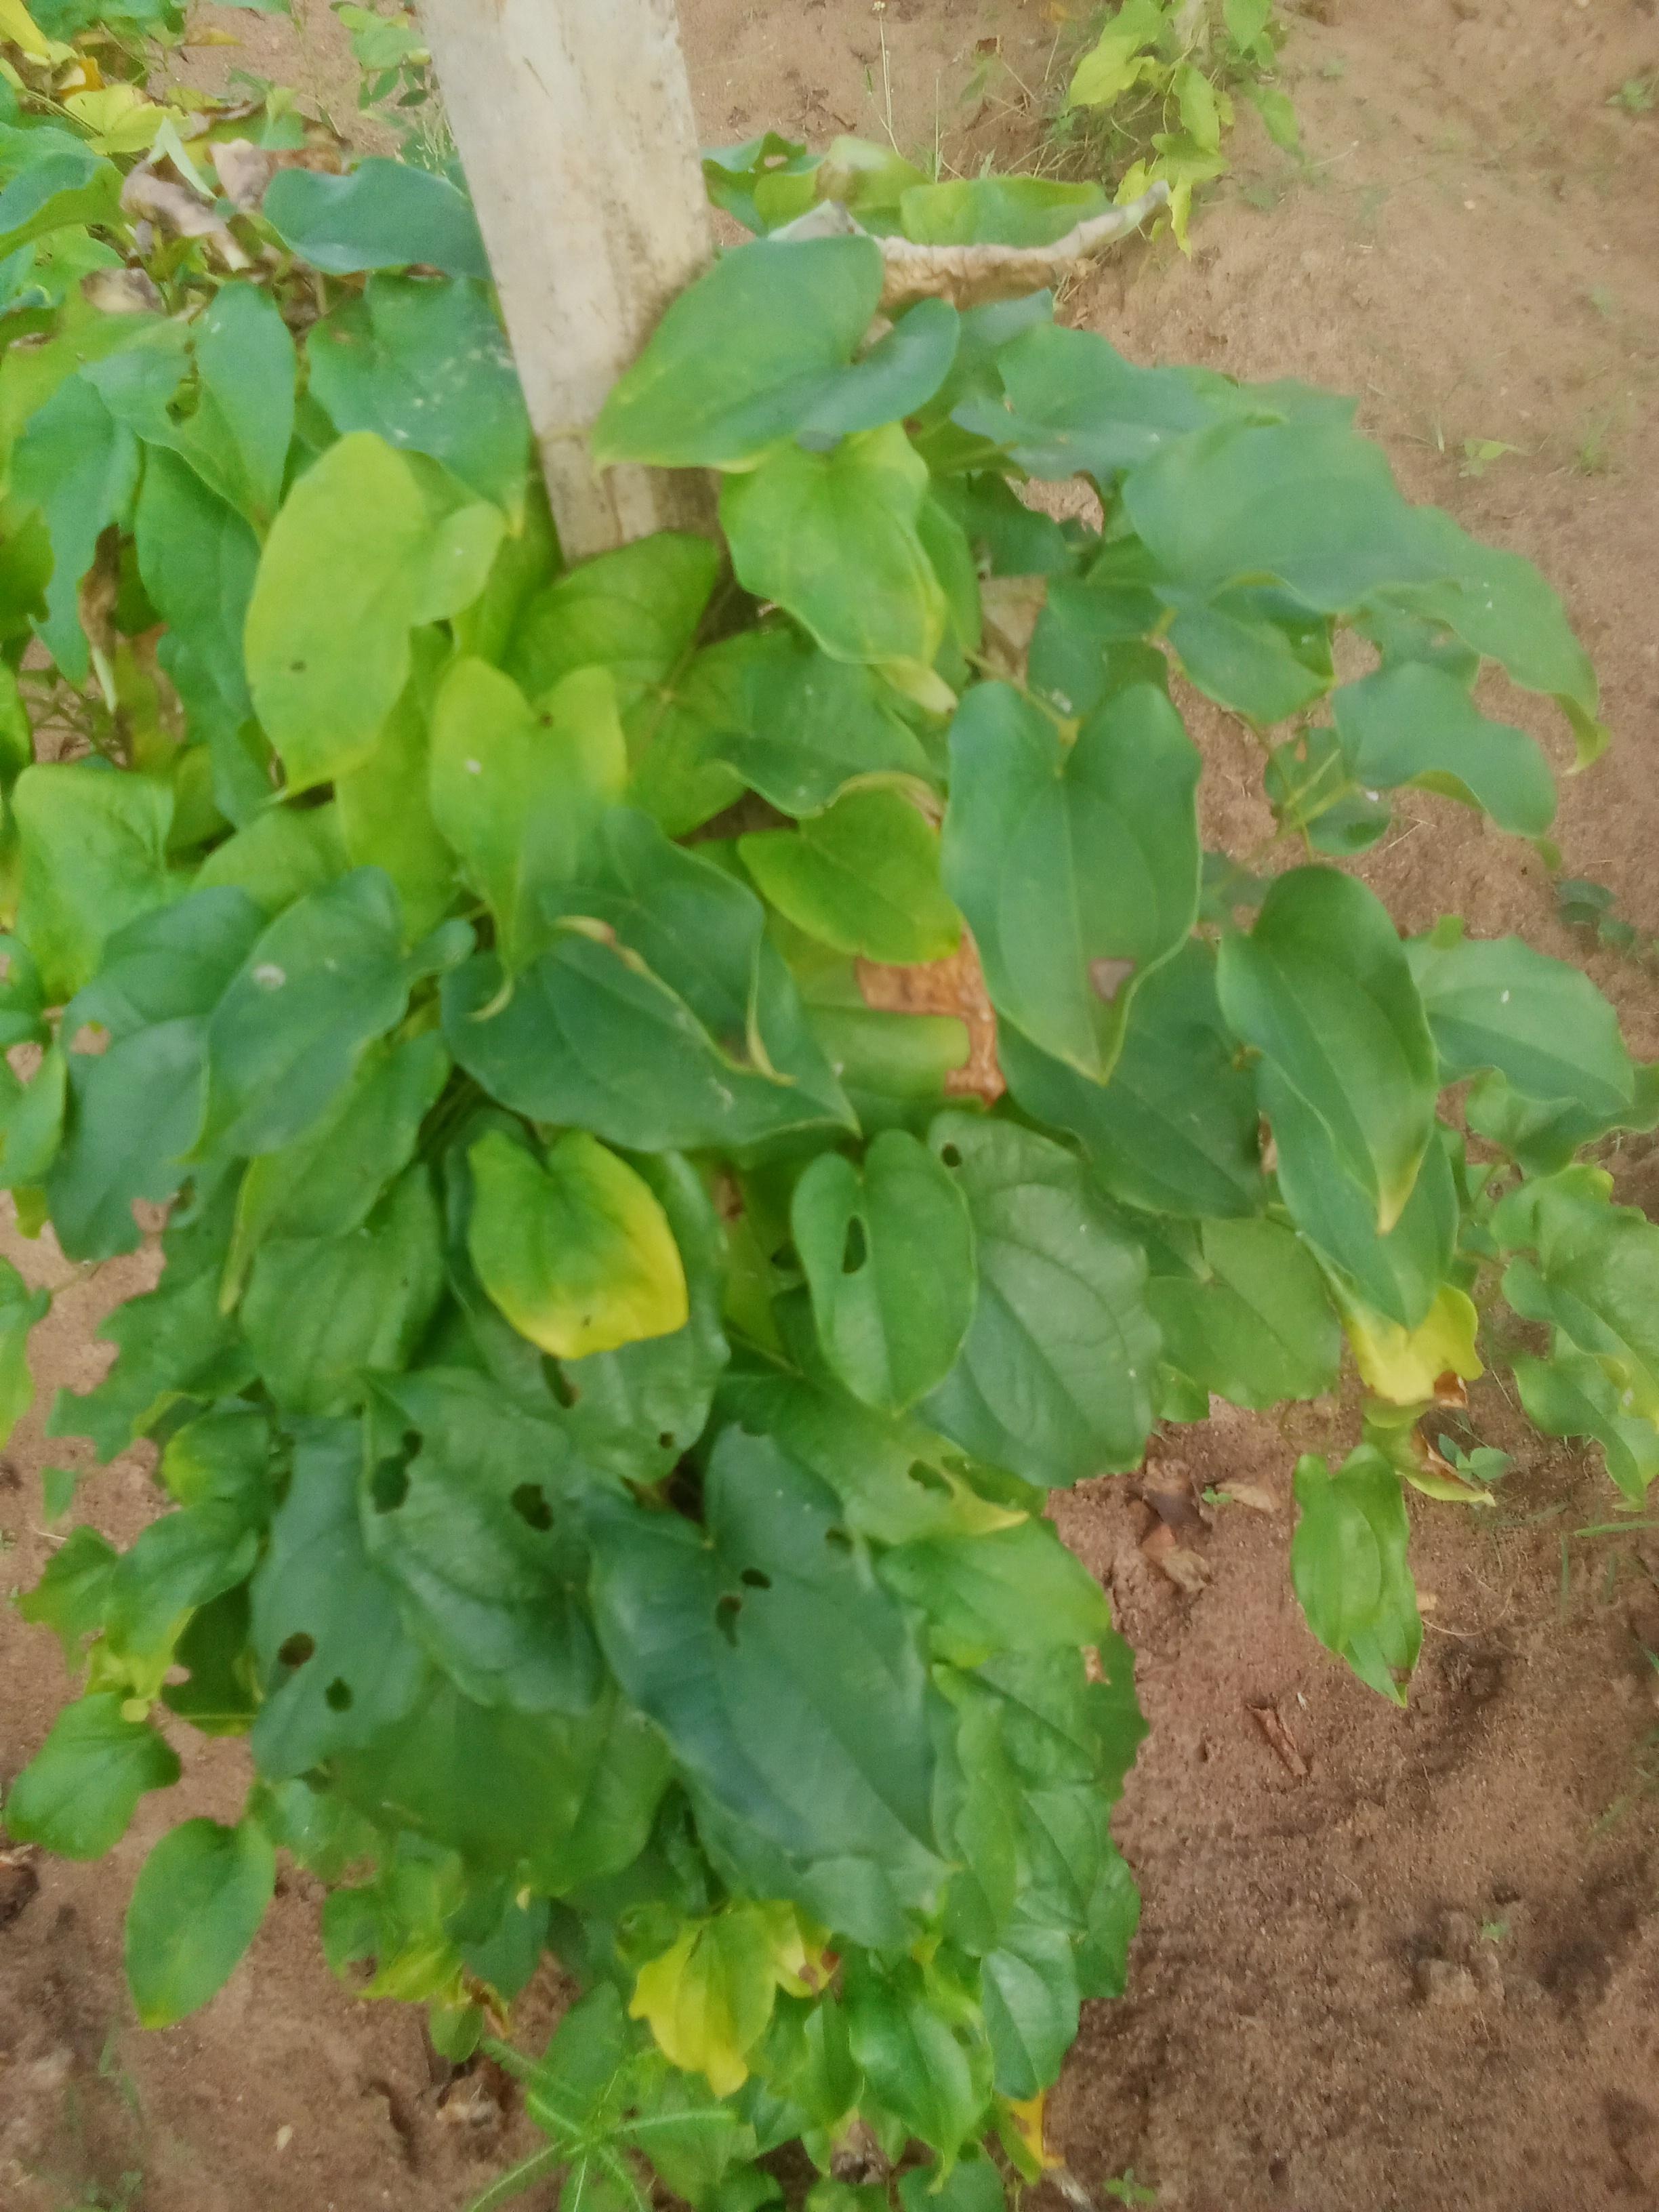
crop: yam
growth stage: vegetative
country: Nigeria
